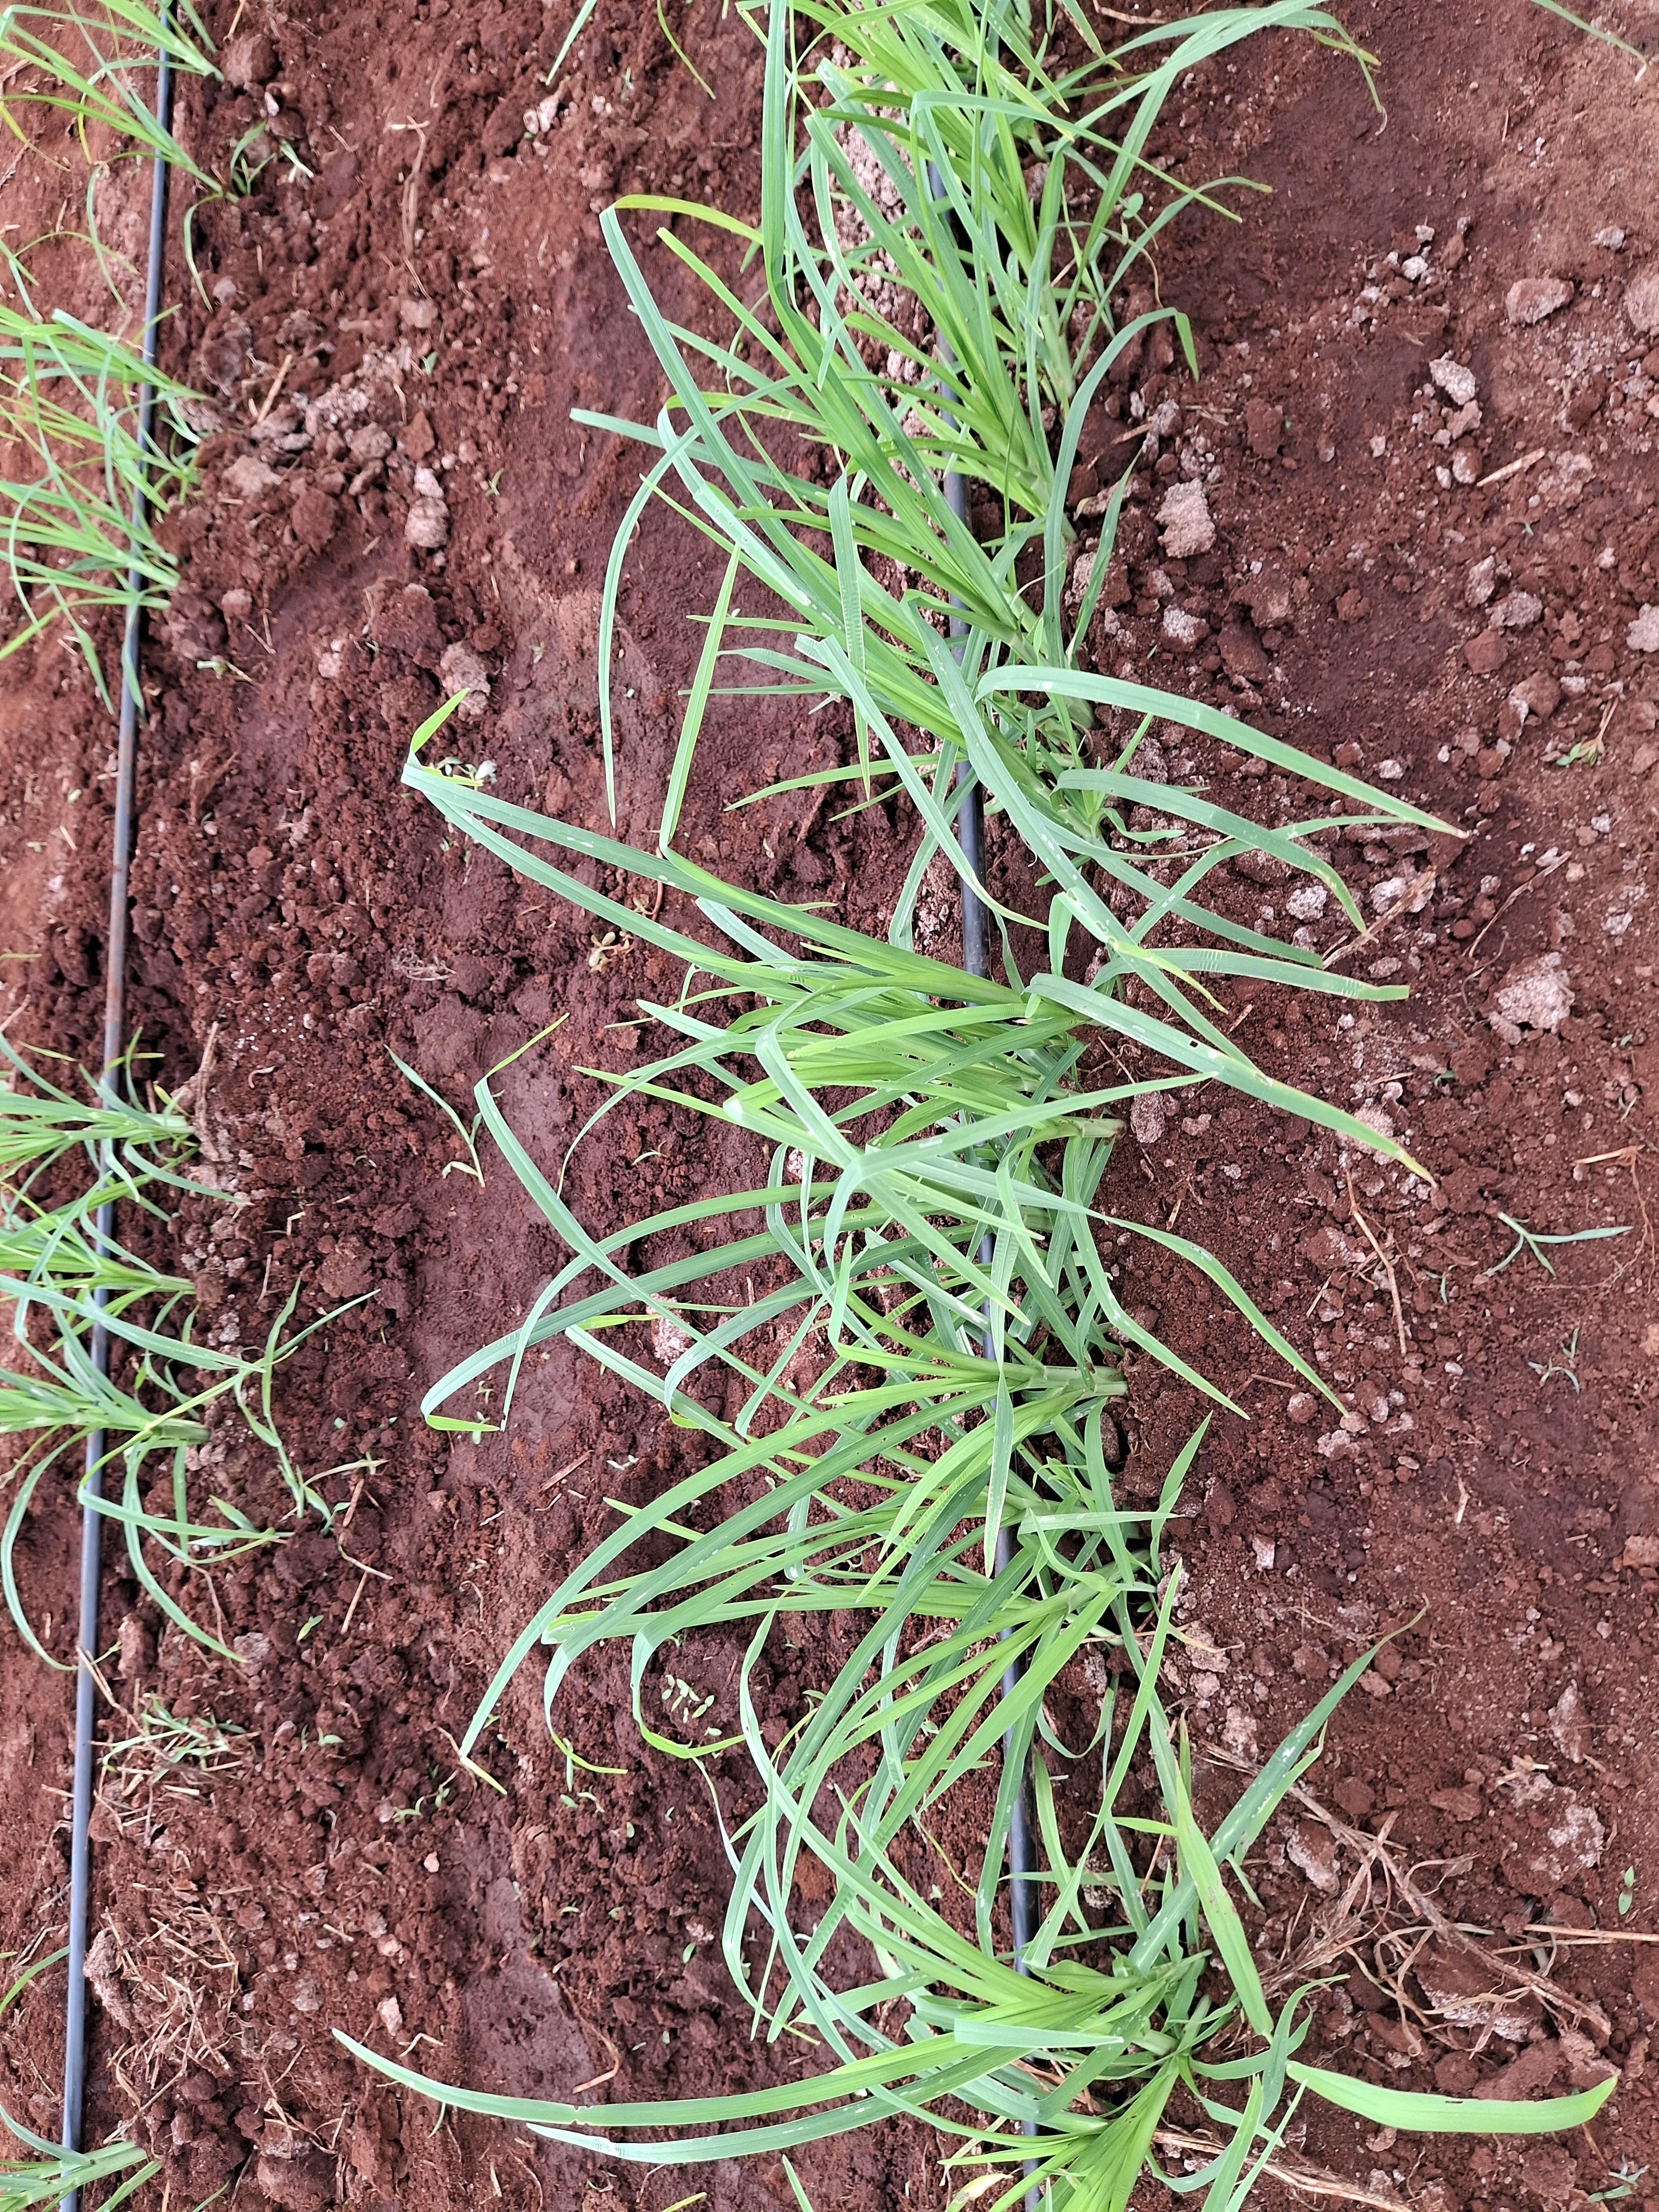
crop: finger millet
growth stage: vegetative
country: Kenya
